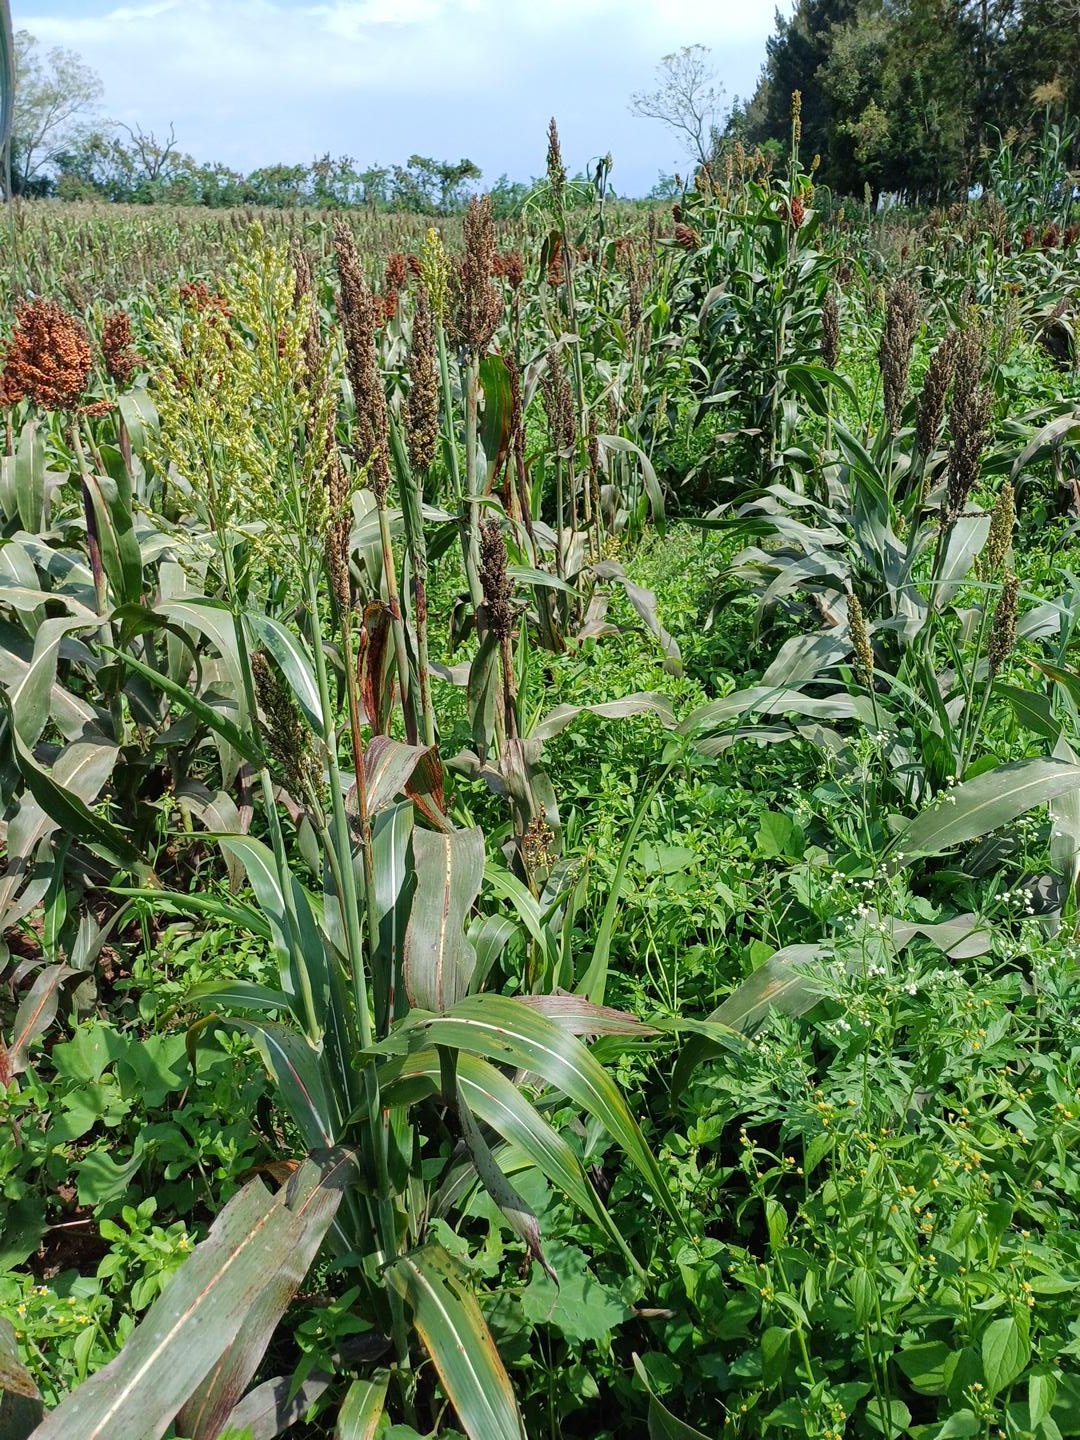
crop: sorghum
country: Kenya
